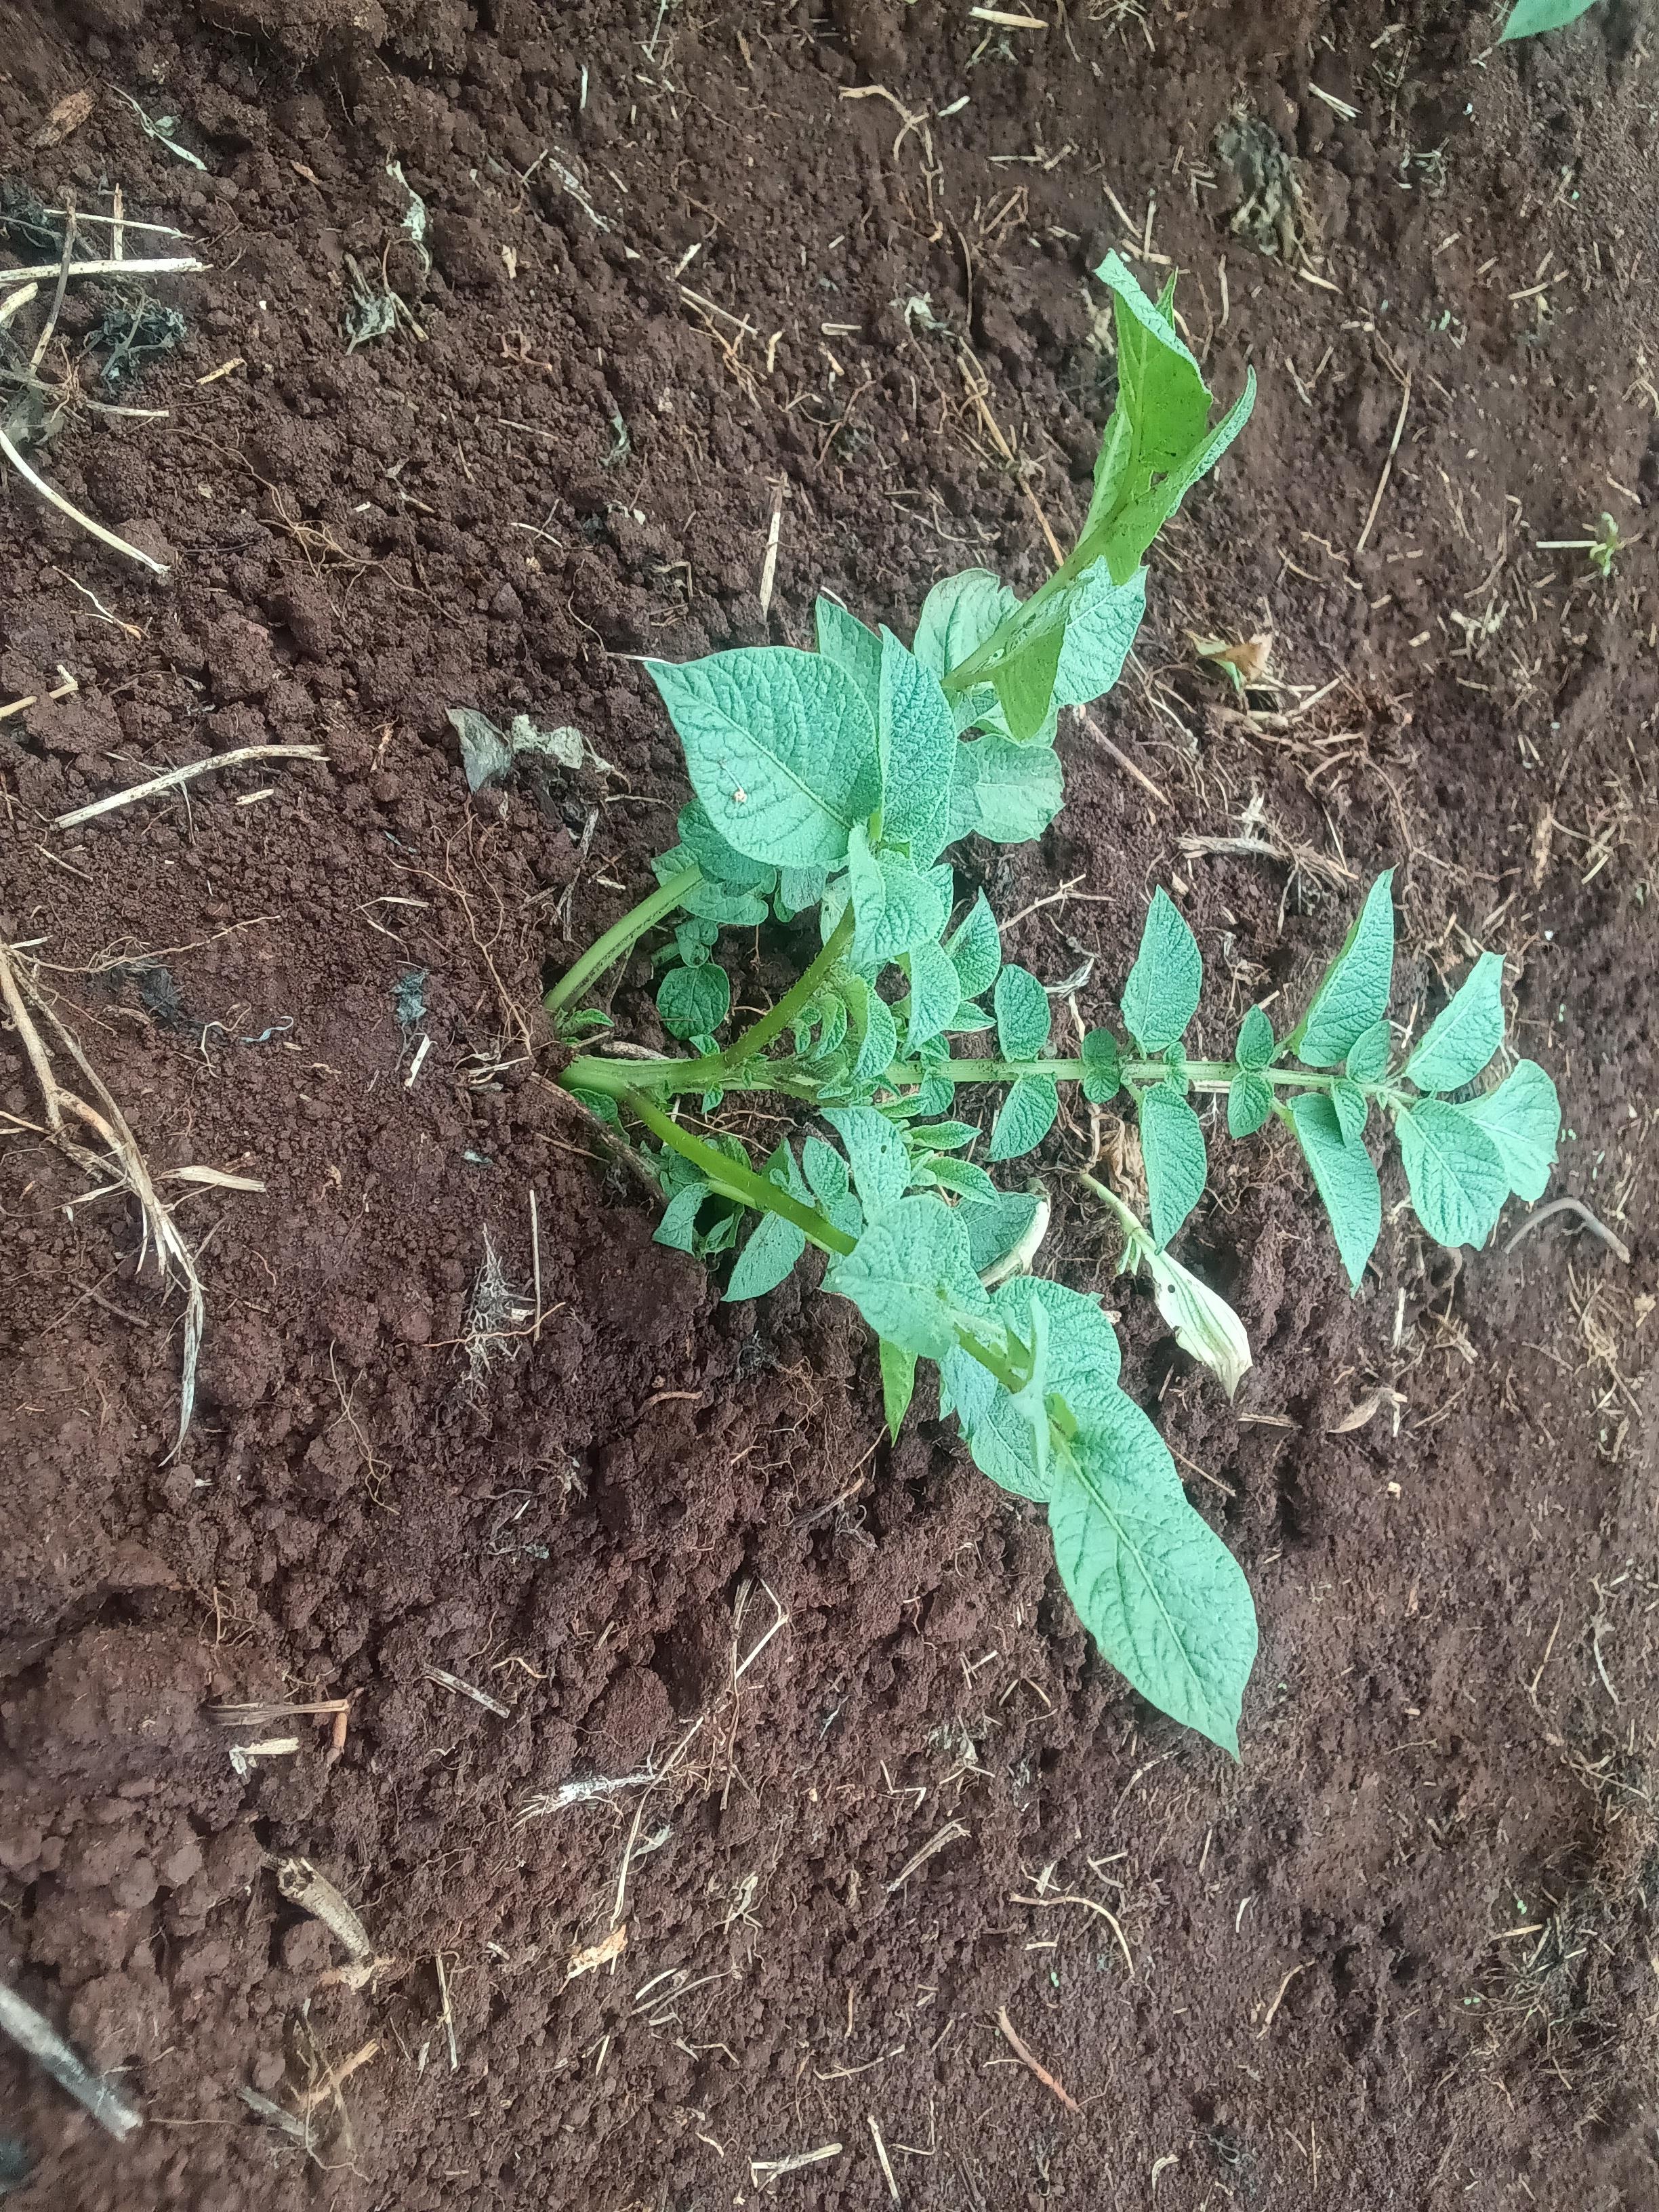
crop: potato
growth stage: emergence
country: Kenya
